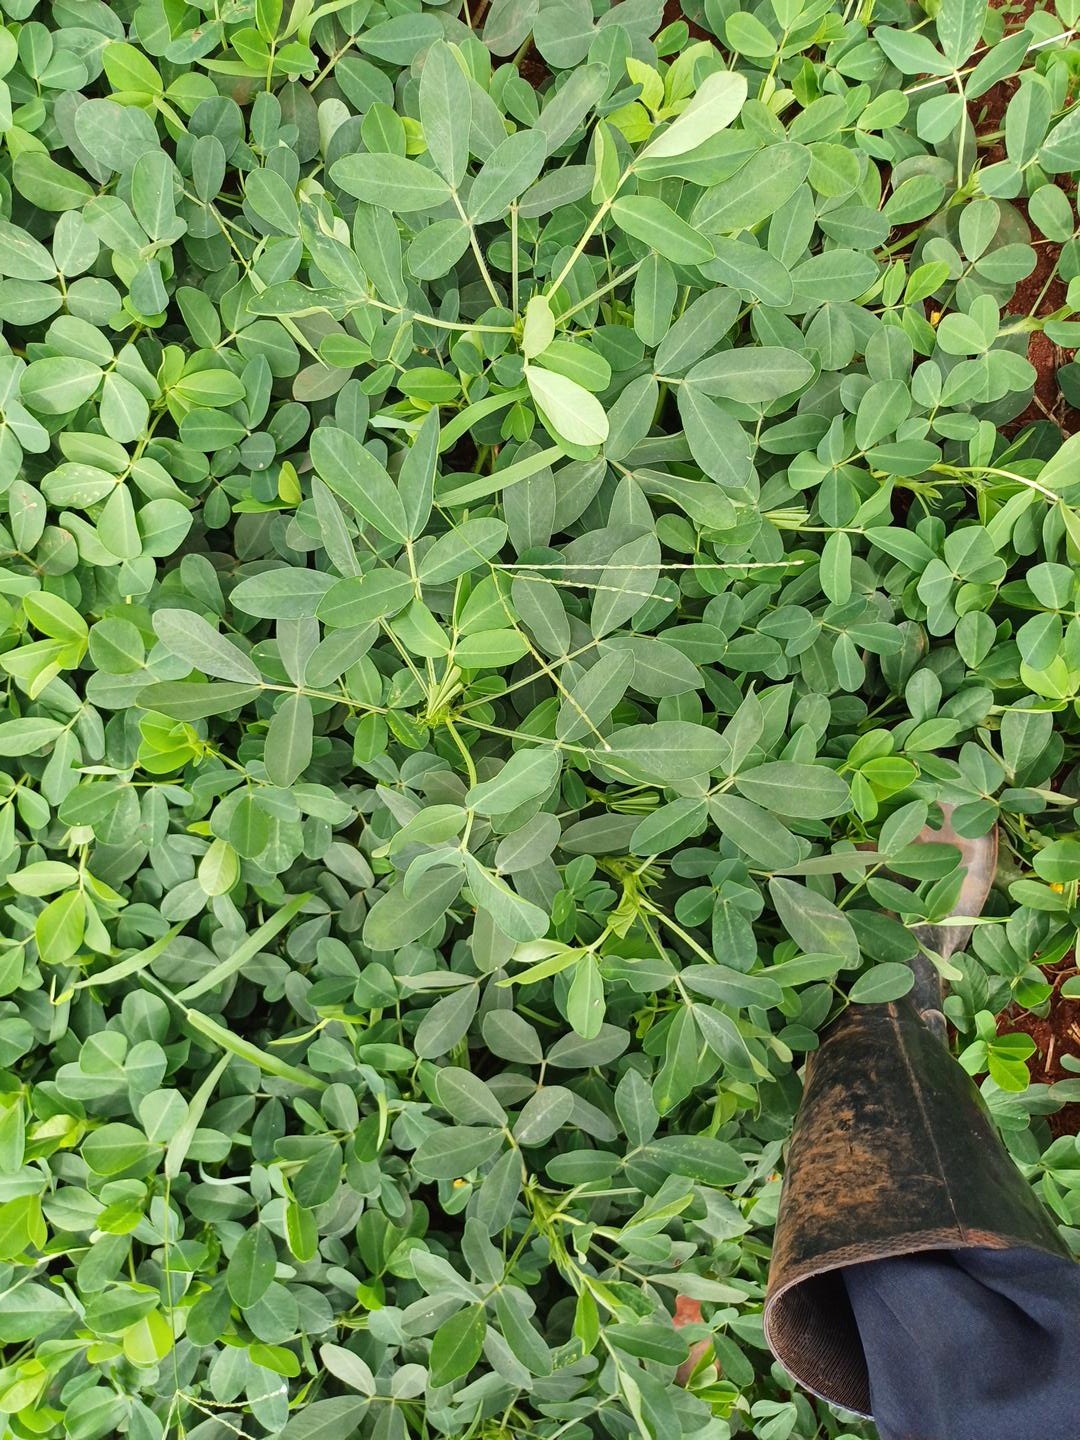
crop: groundnut
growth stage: flowering
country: Kenya
